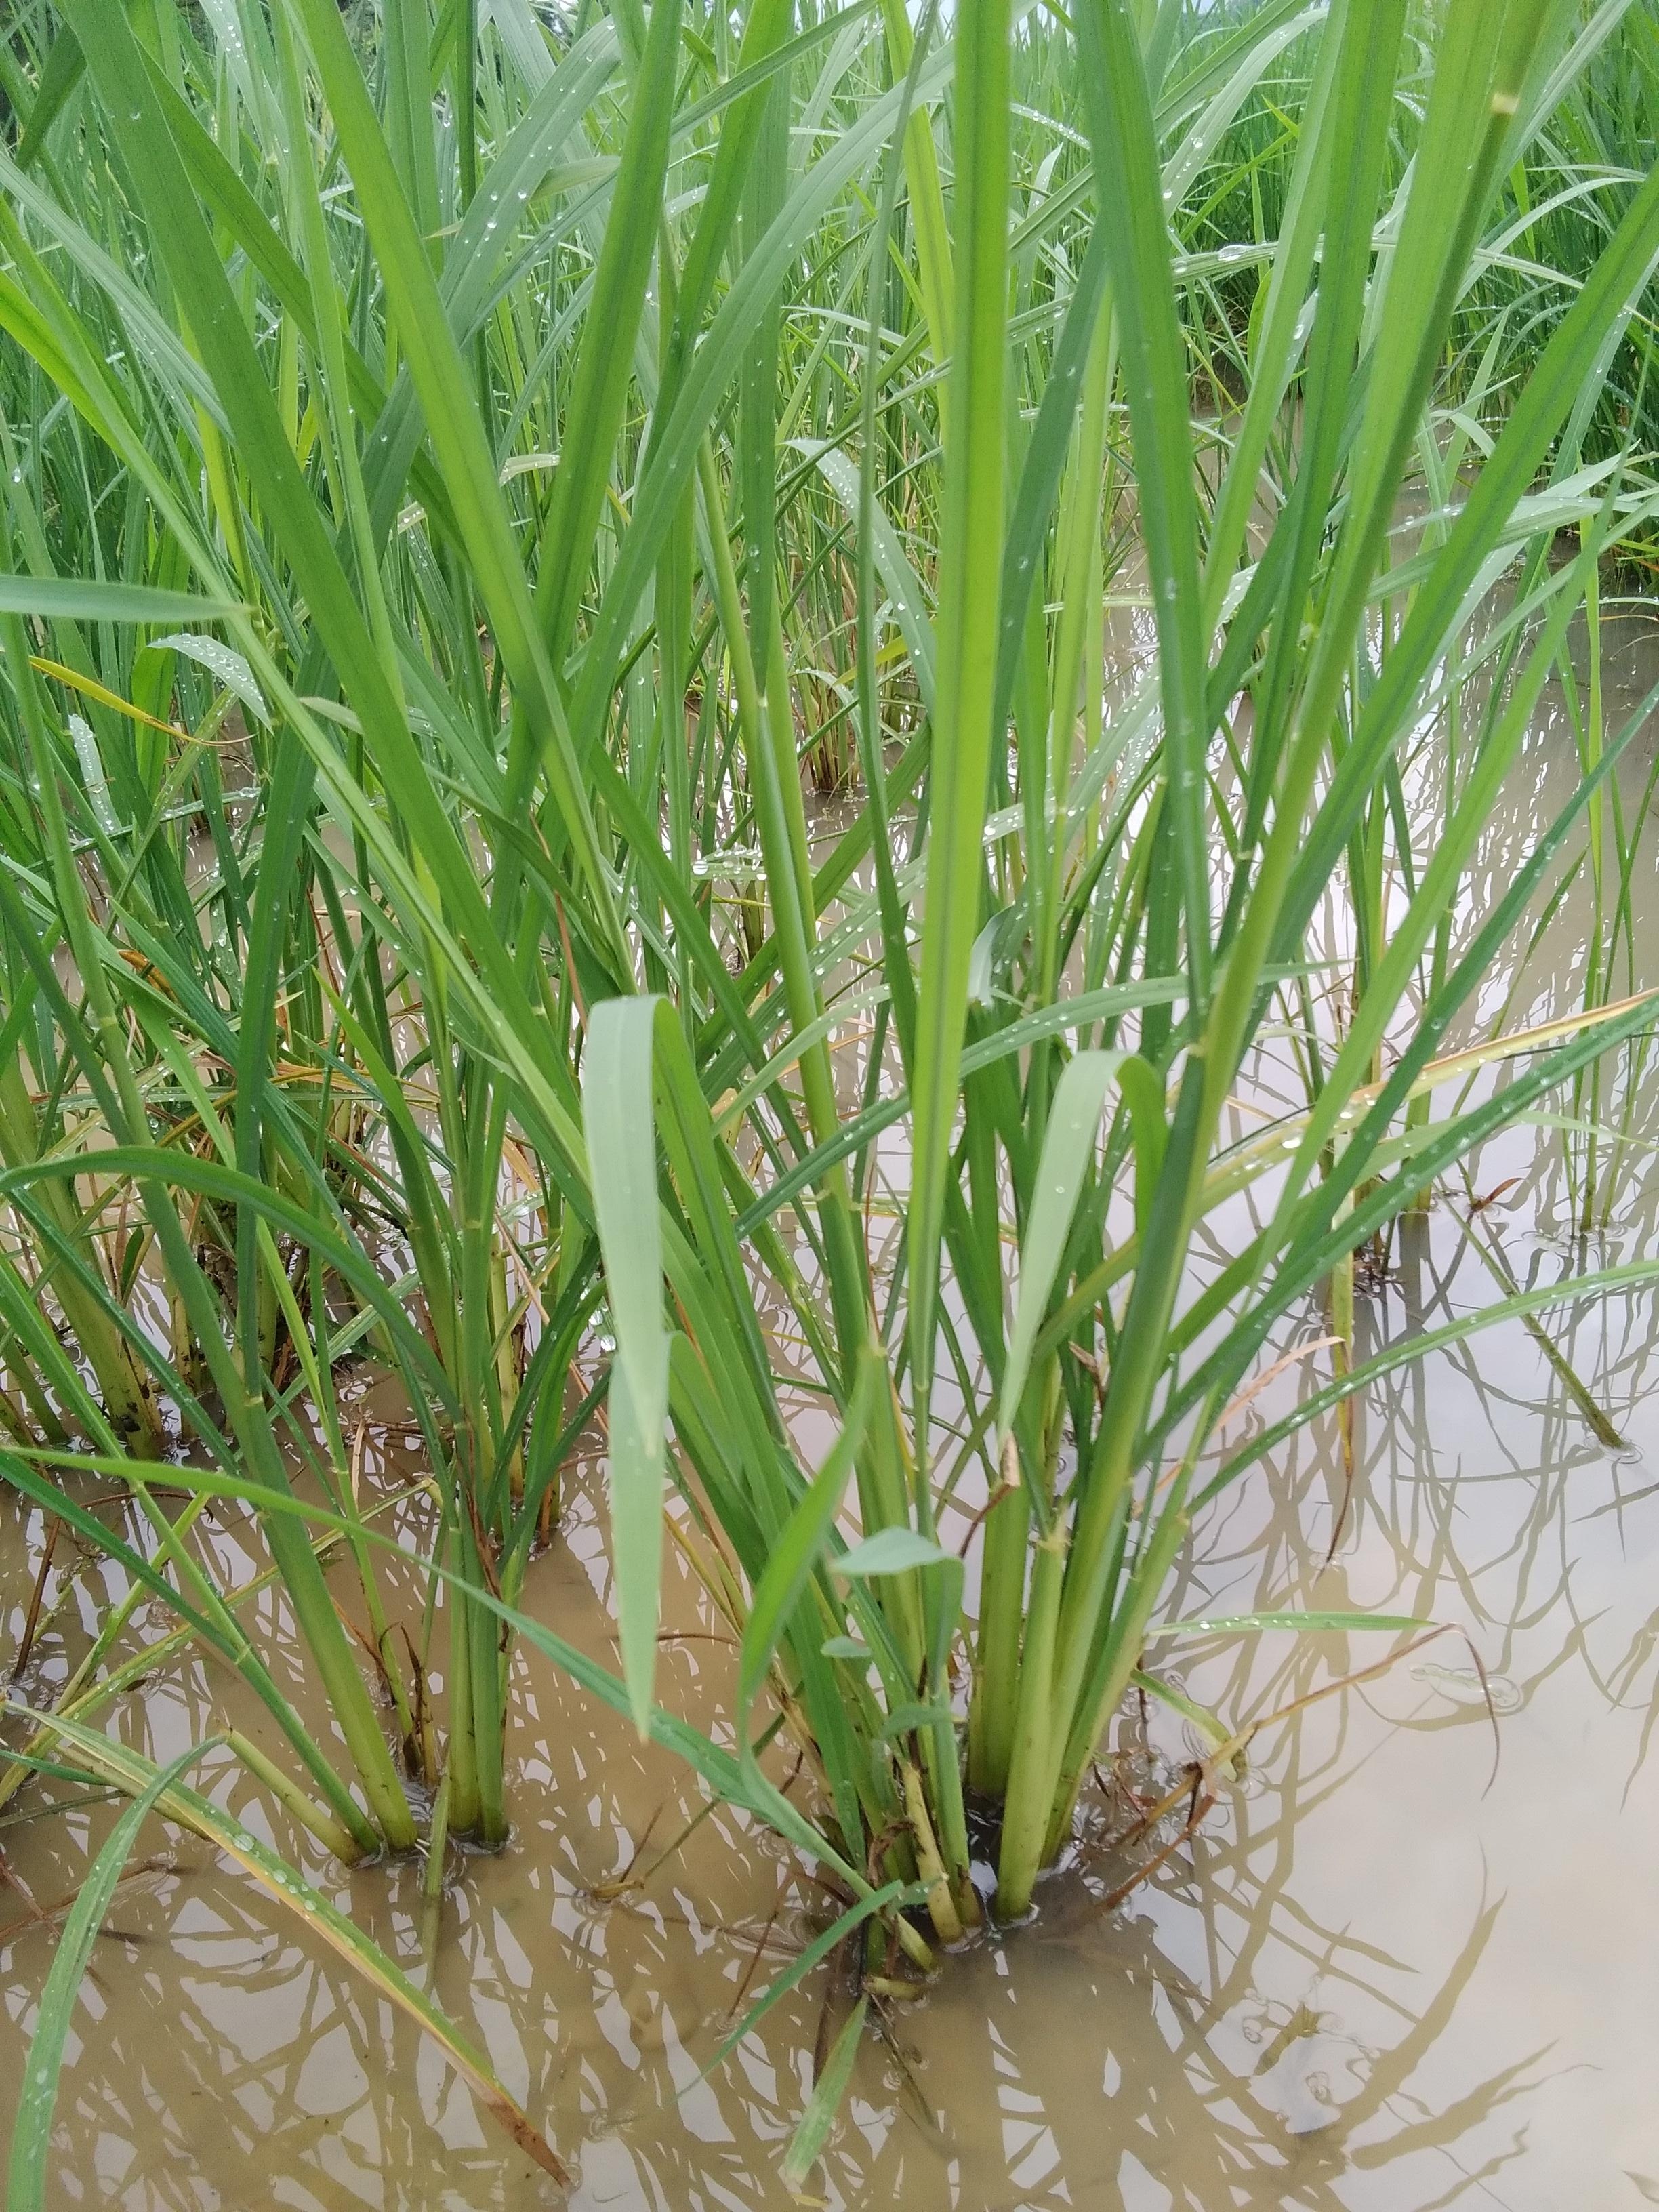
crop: rice
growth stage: booting
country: Nigeria
